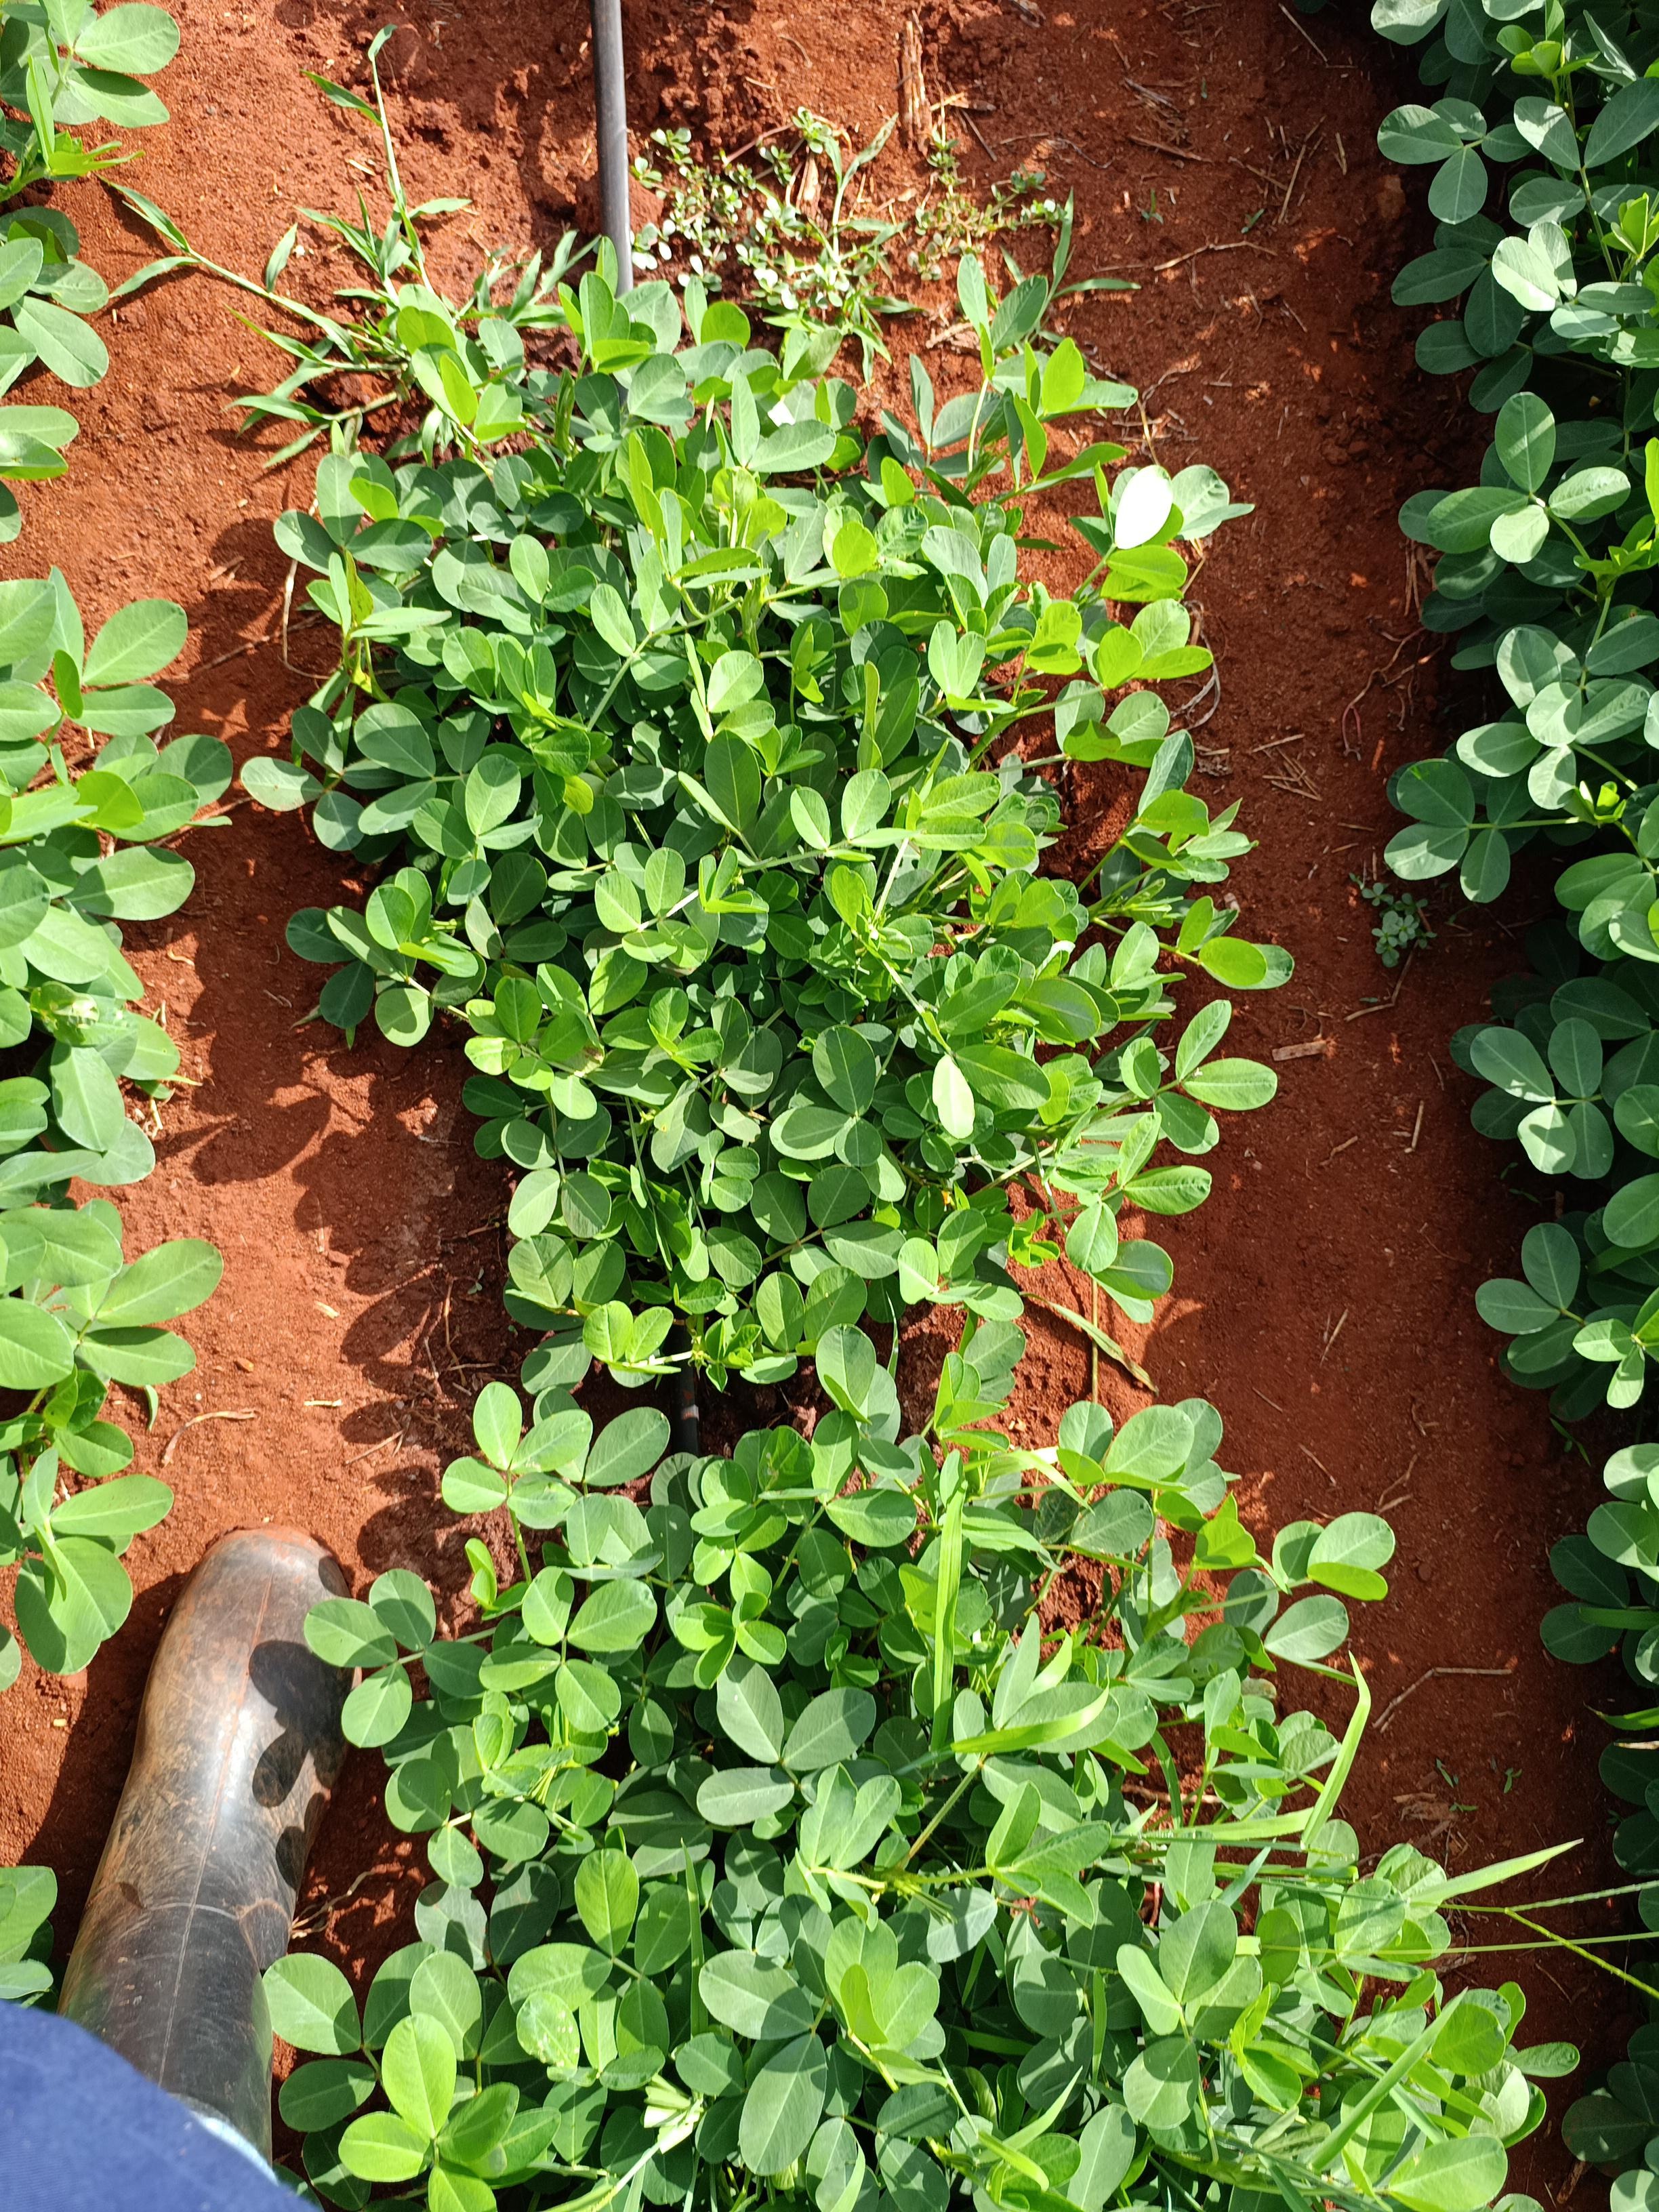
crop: groundnut
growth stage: flowering
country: Kenya
